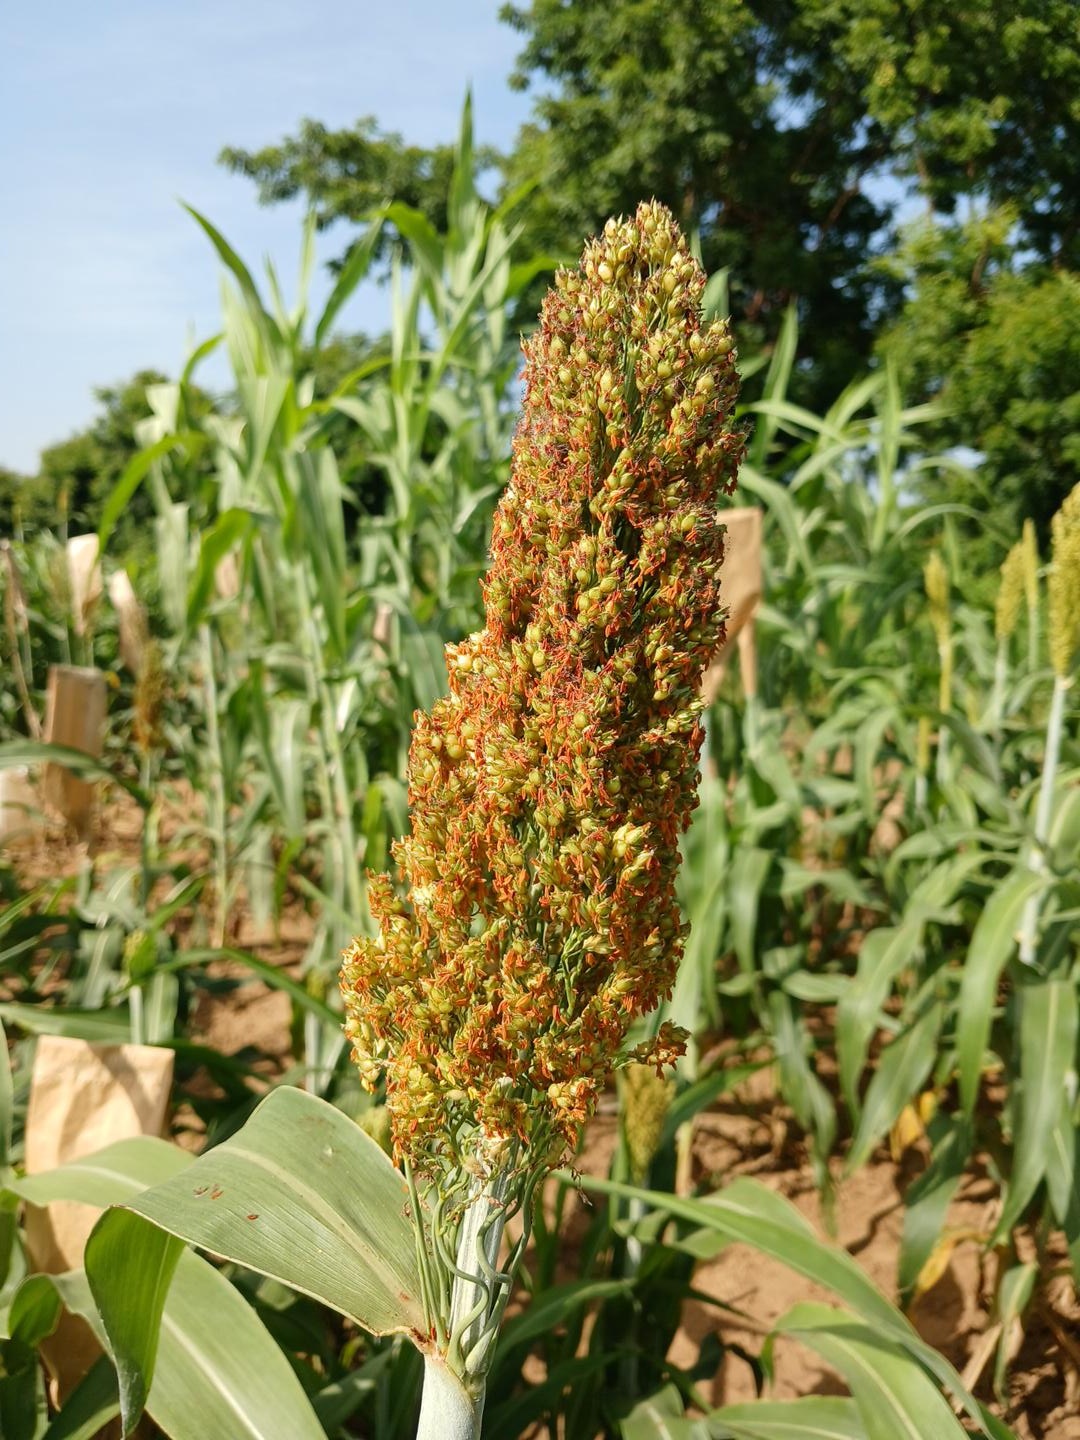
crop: sorghum
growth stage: flowering
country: Senegal
